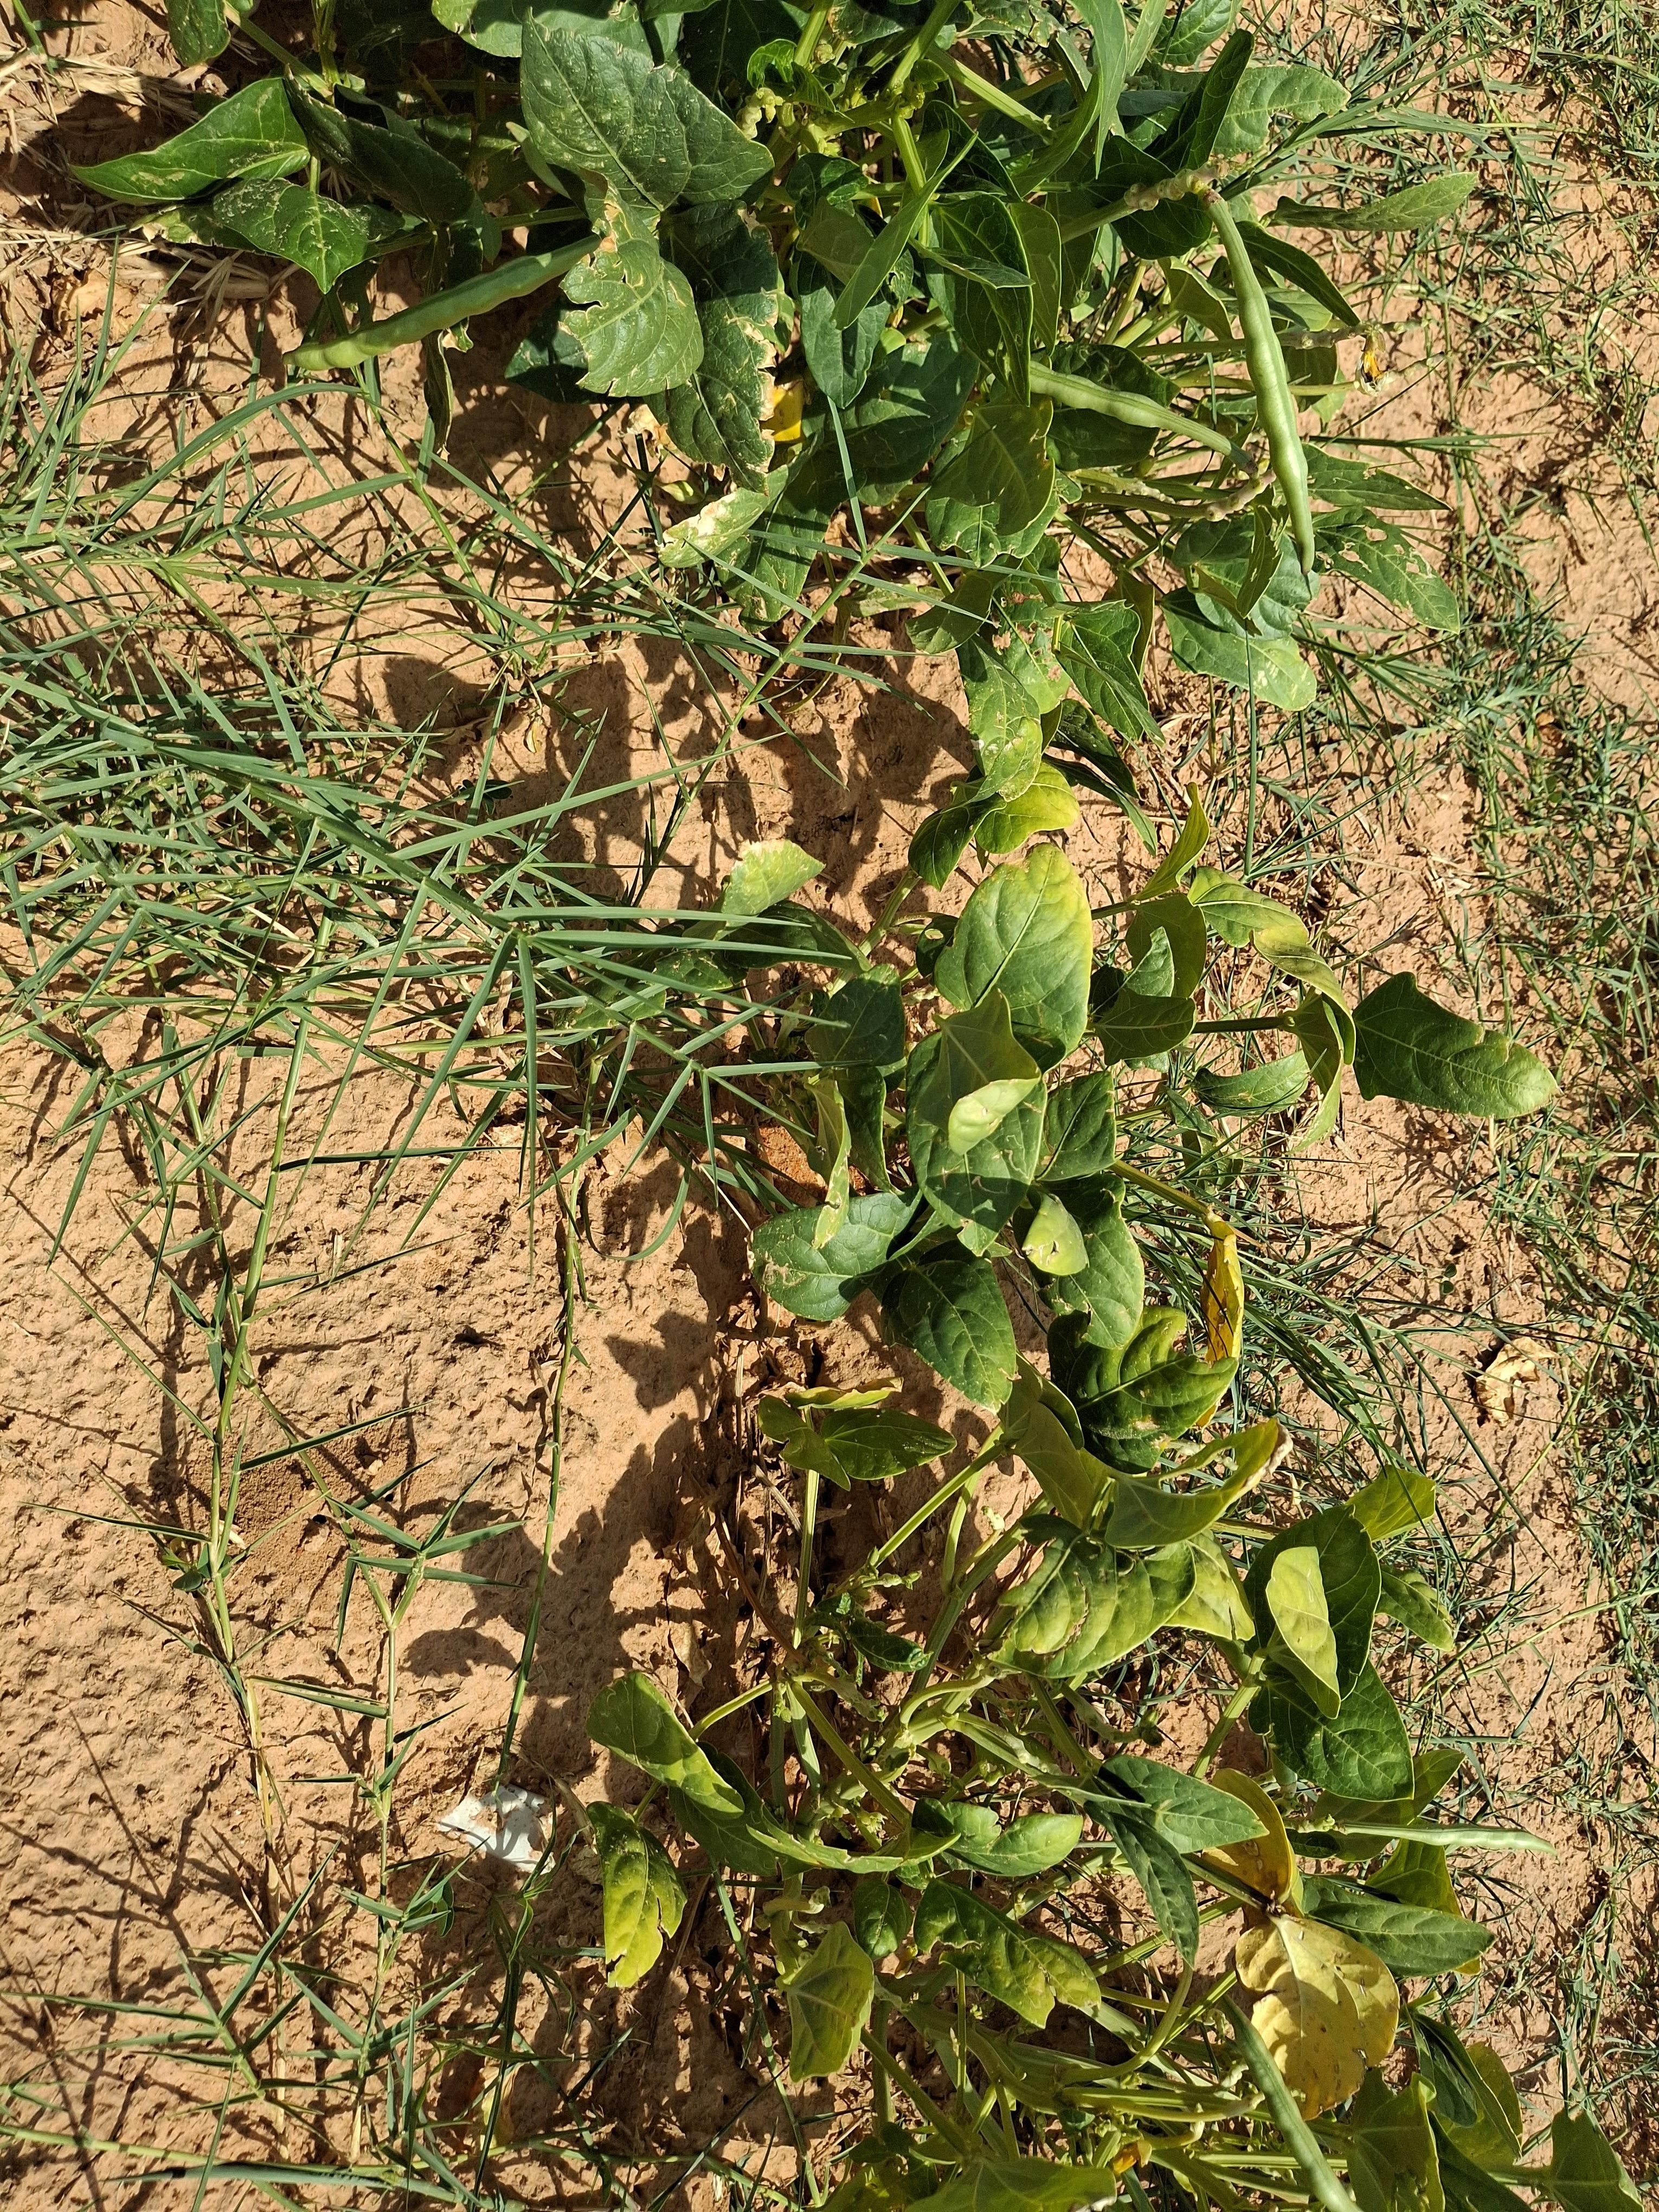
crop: cowpea
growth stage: harvest maturity
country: Nigeria
